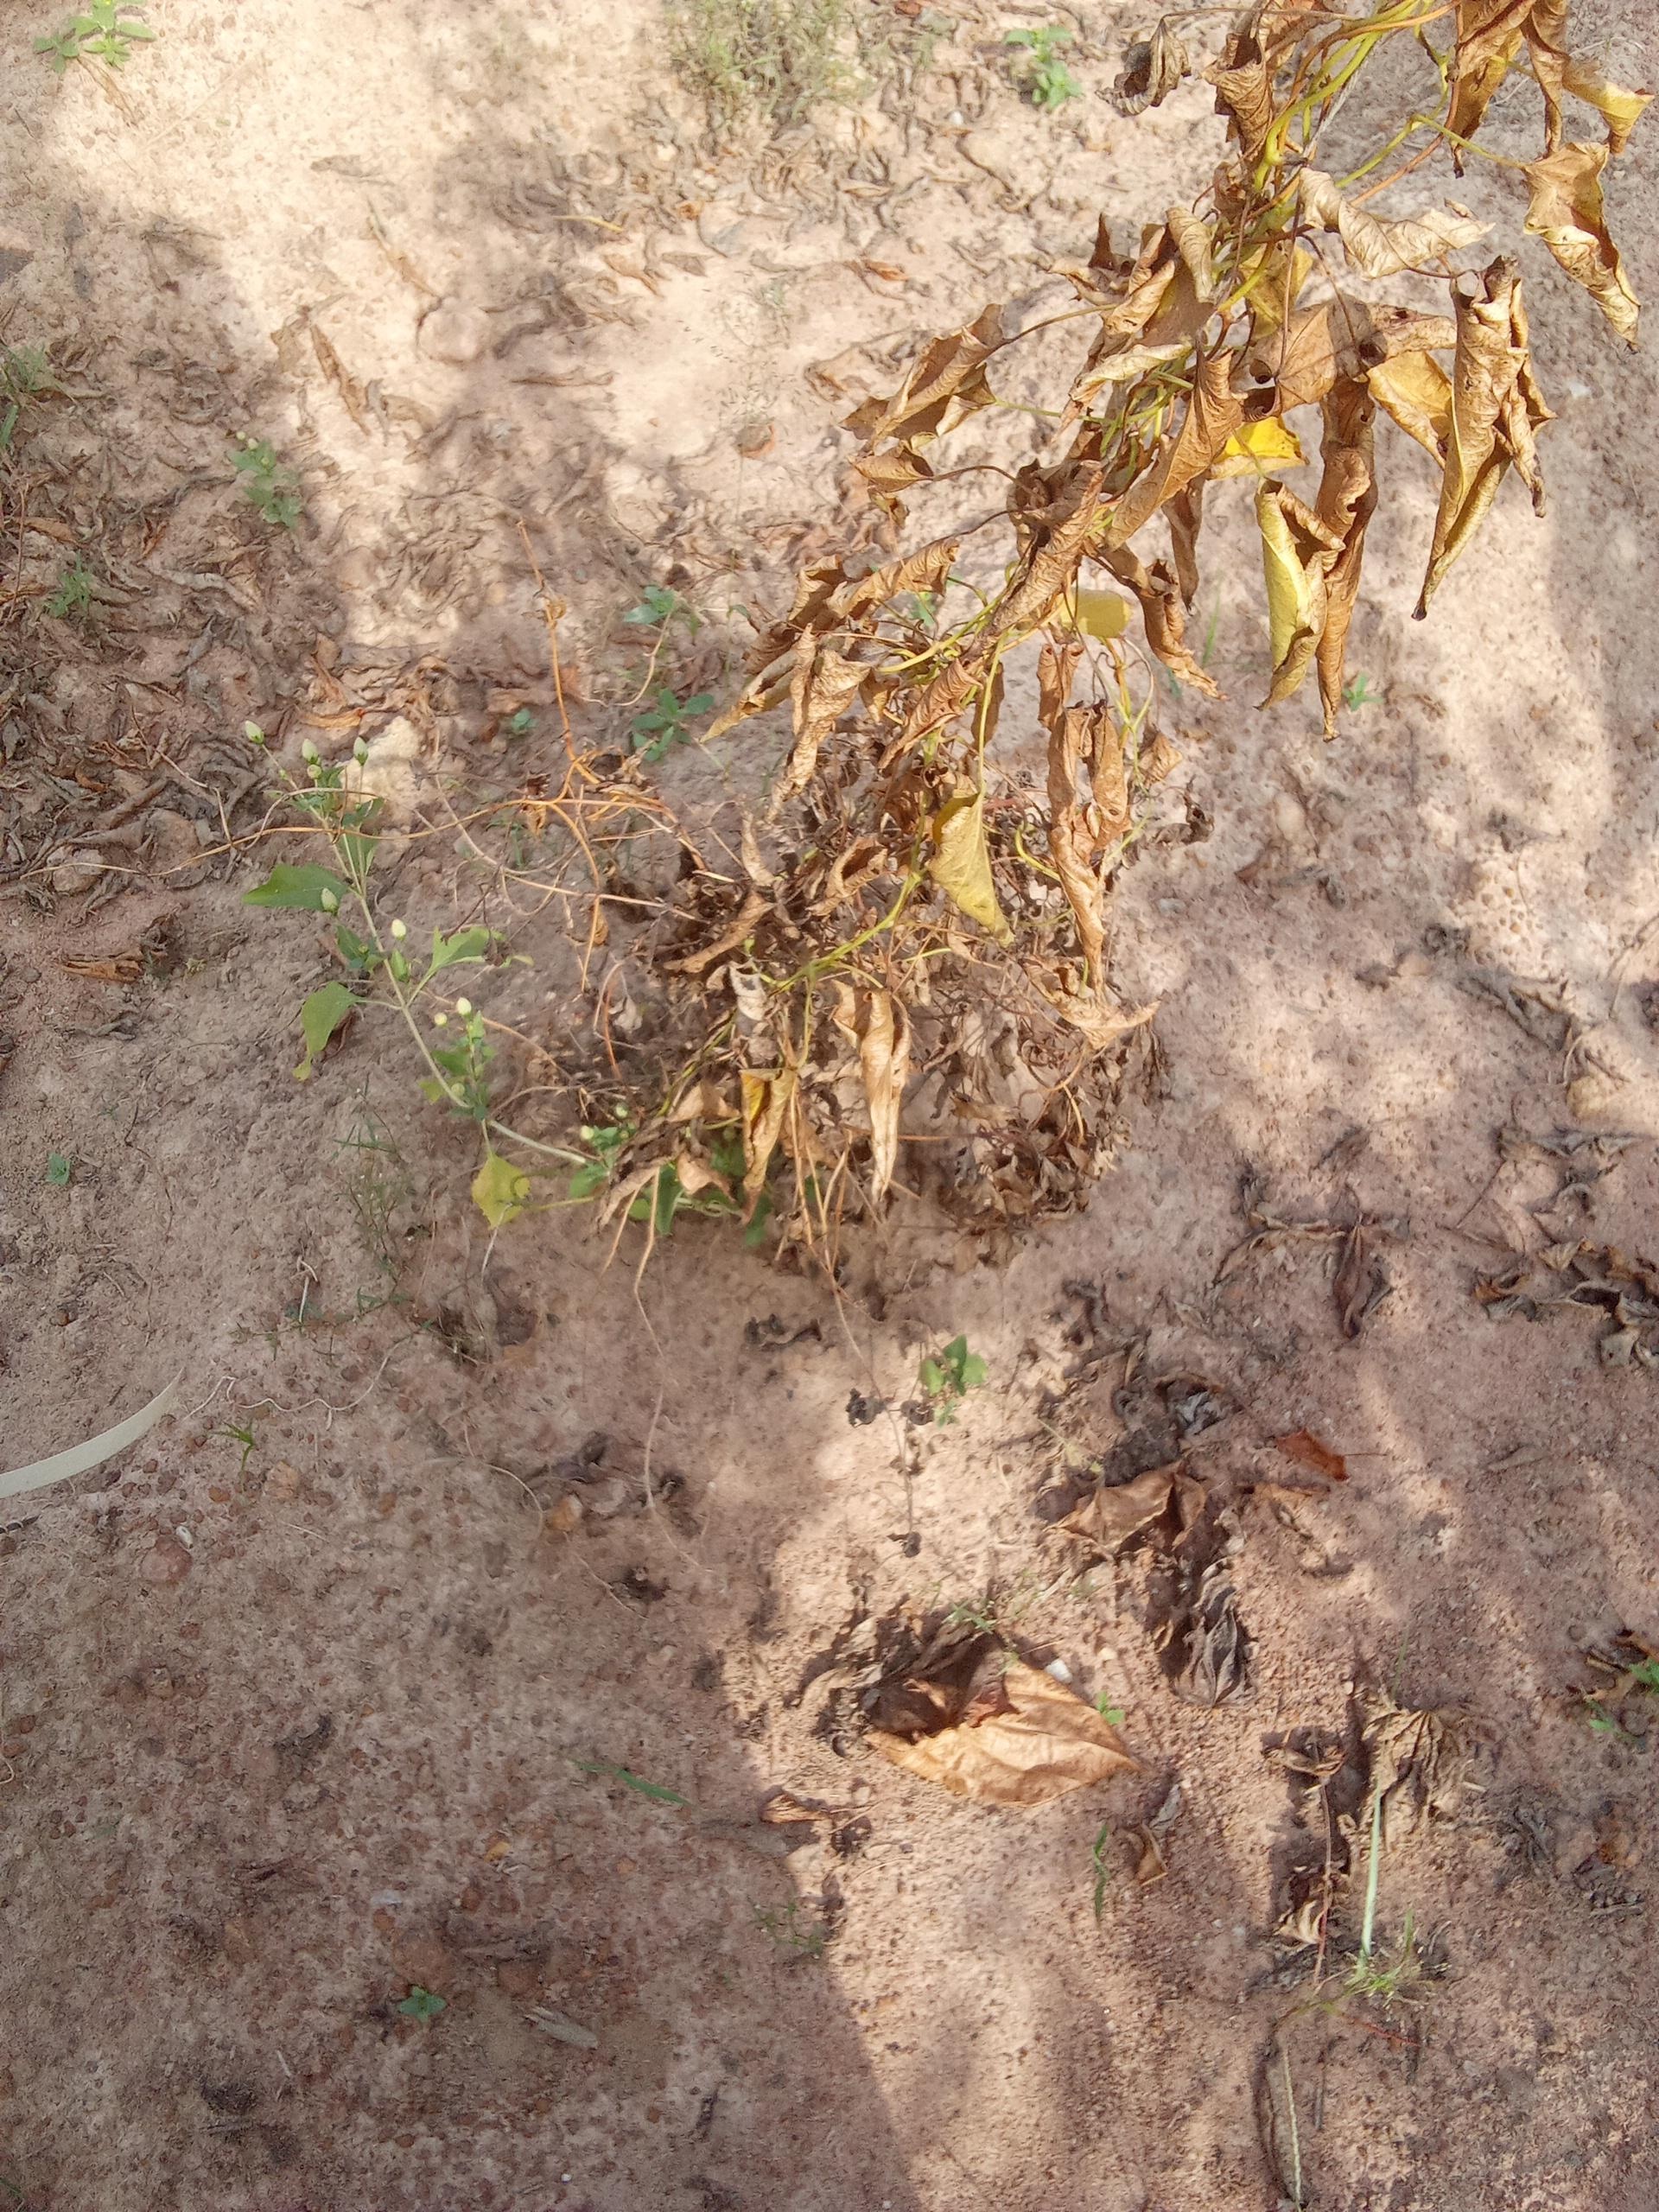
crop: yam
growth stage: maturity
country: Nigeria
